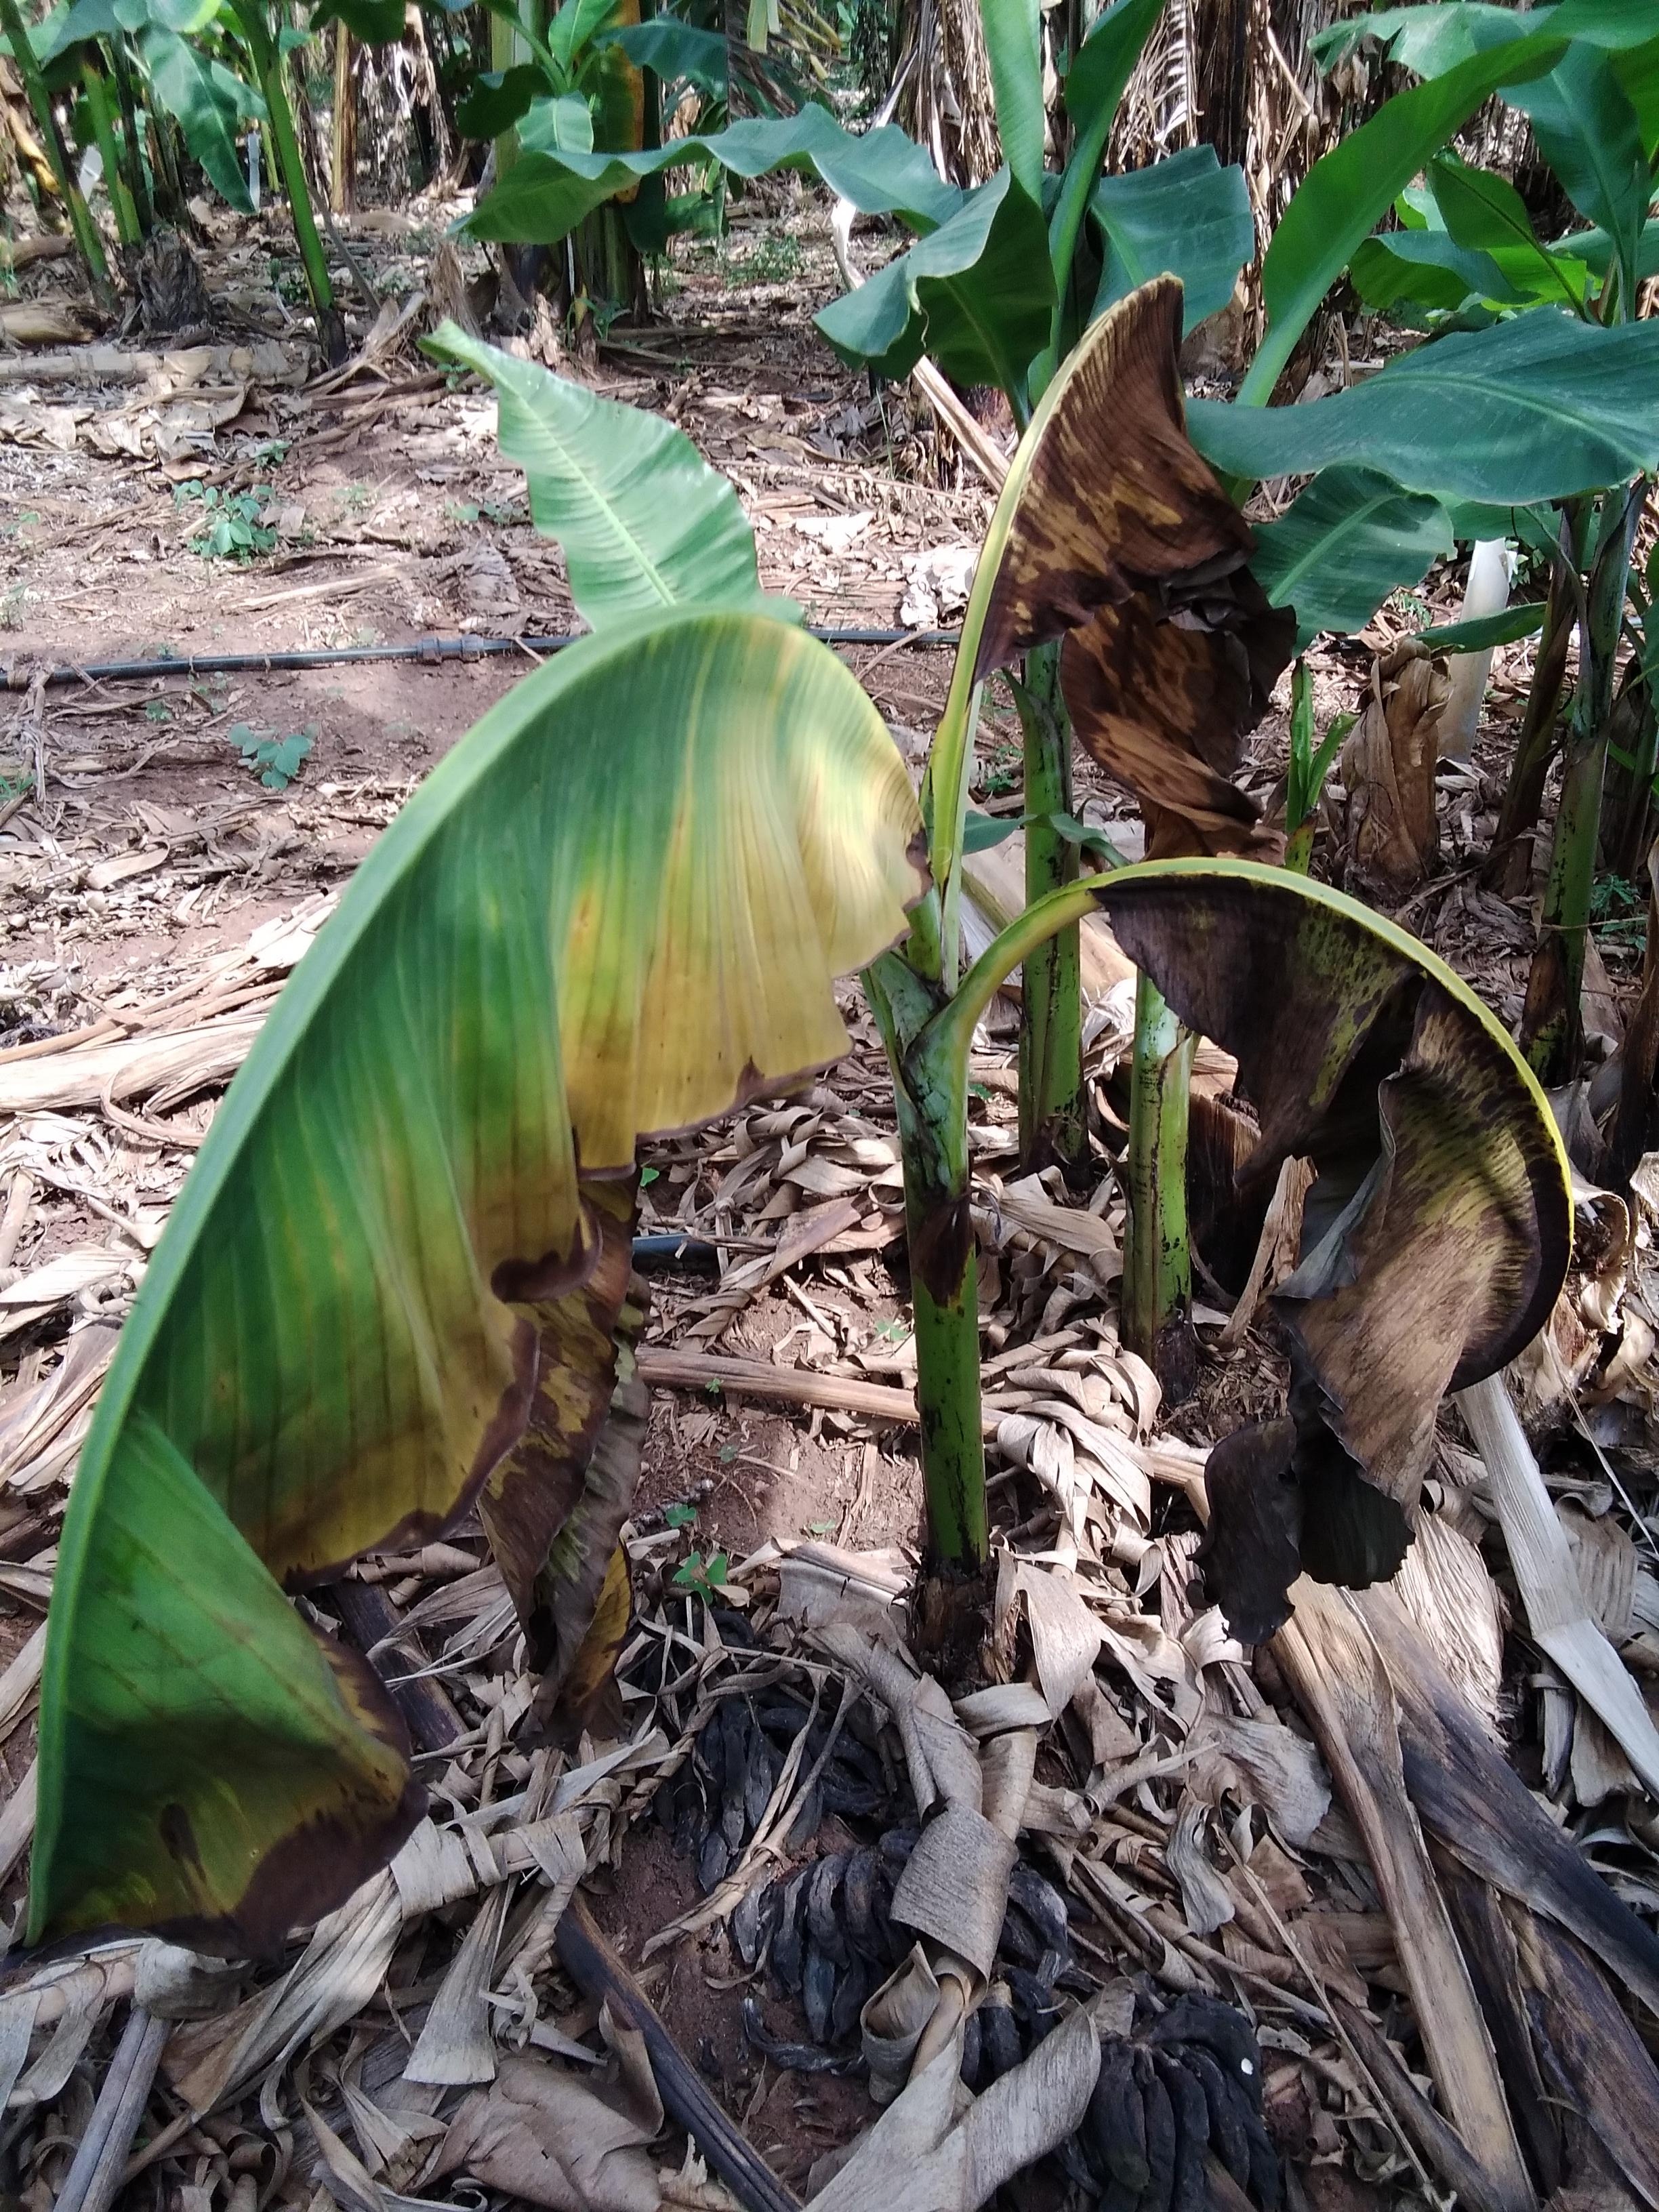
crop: banana
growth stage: vegetative
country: Uganda
